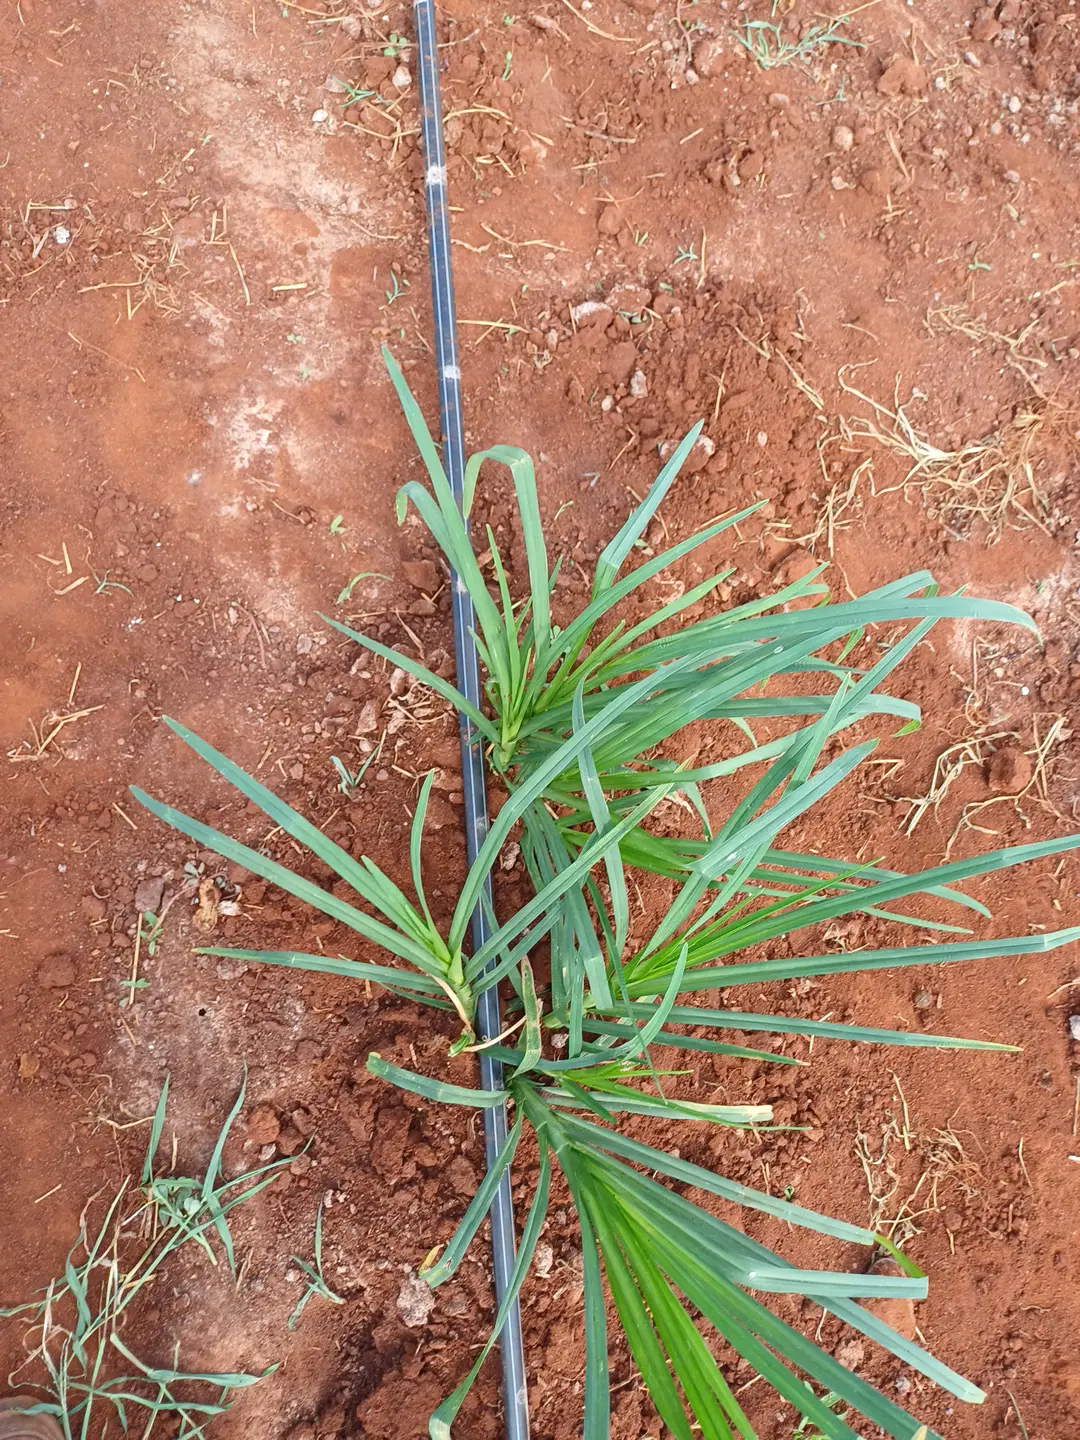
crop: finger millet
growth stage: elongation stem
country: Kenya
